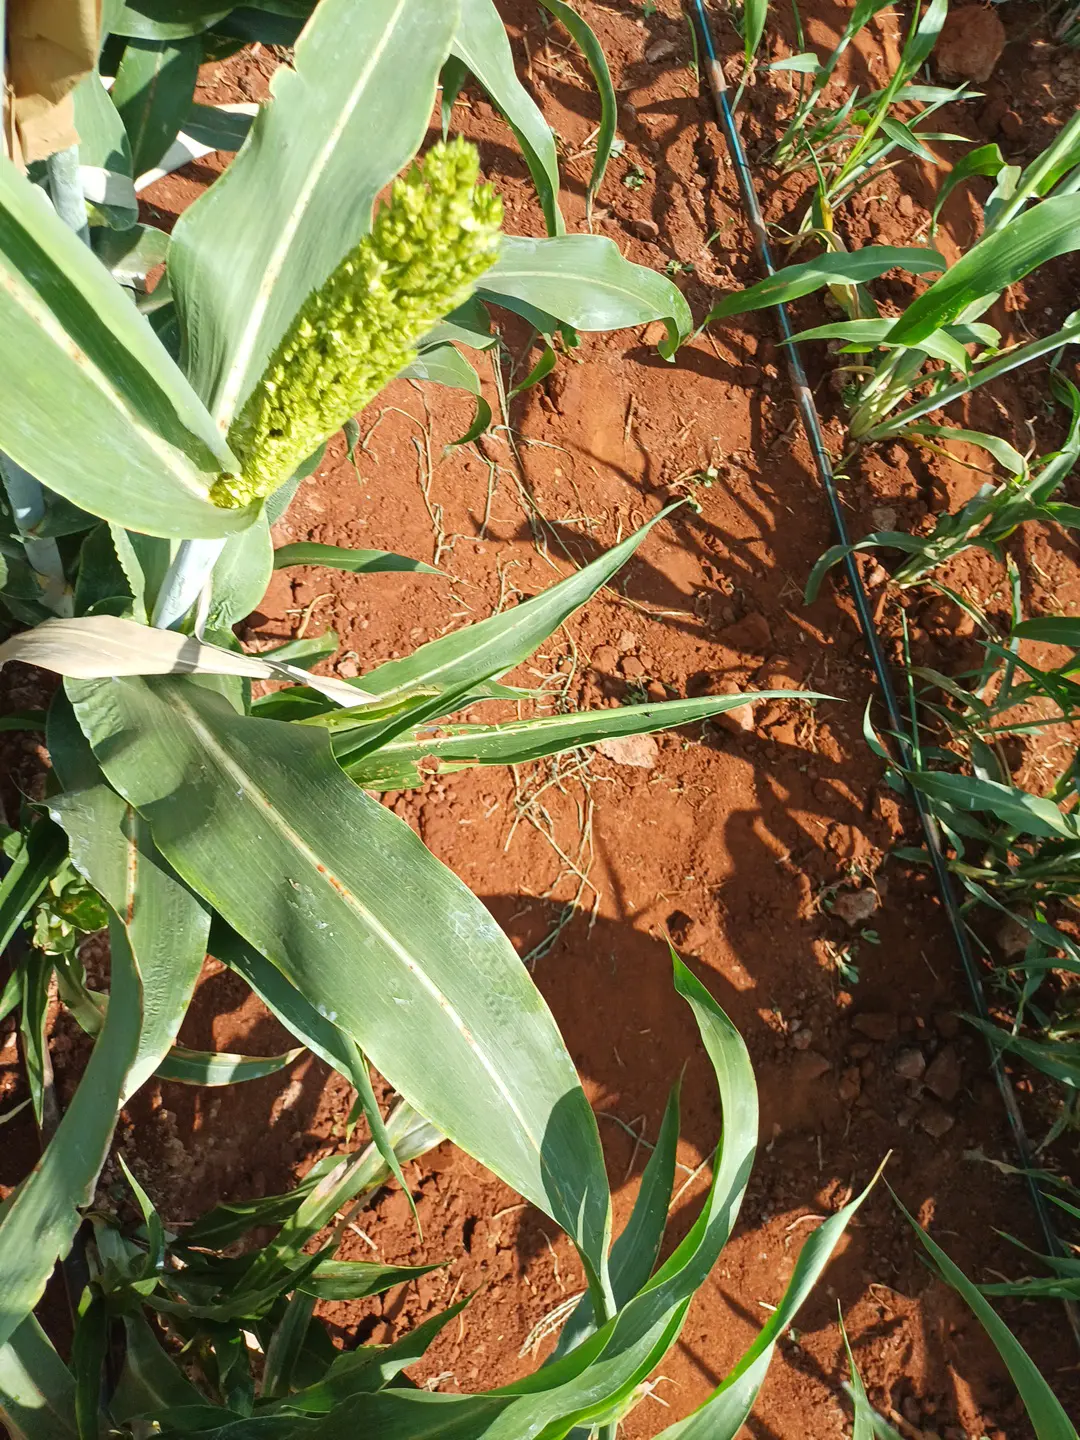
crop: sorghum
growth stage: vegetative
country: Kenya
